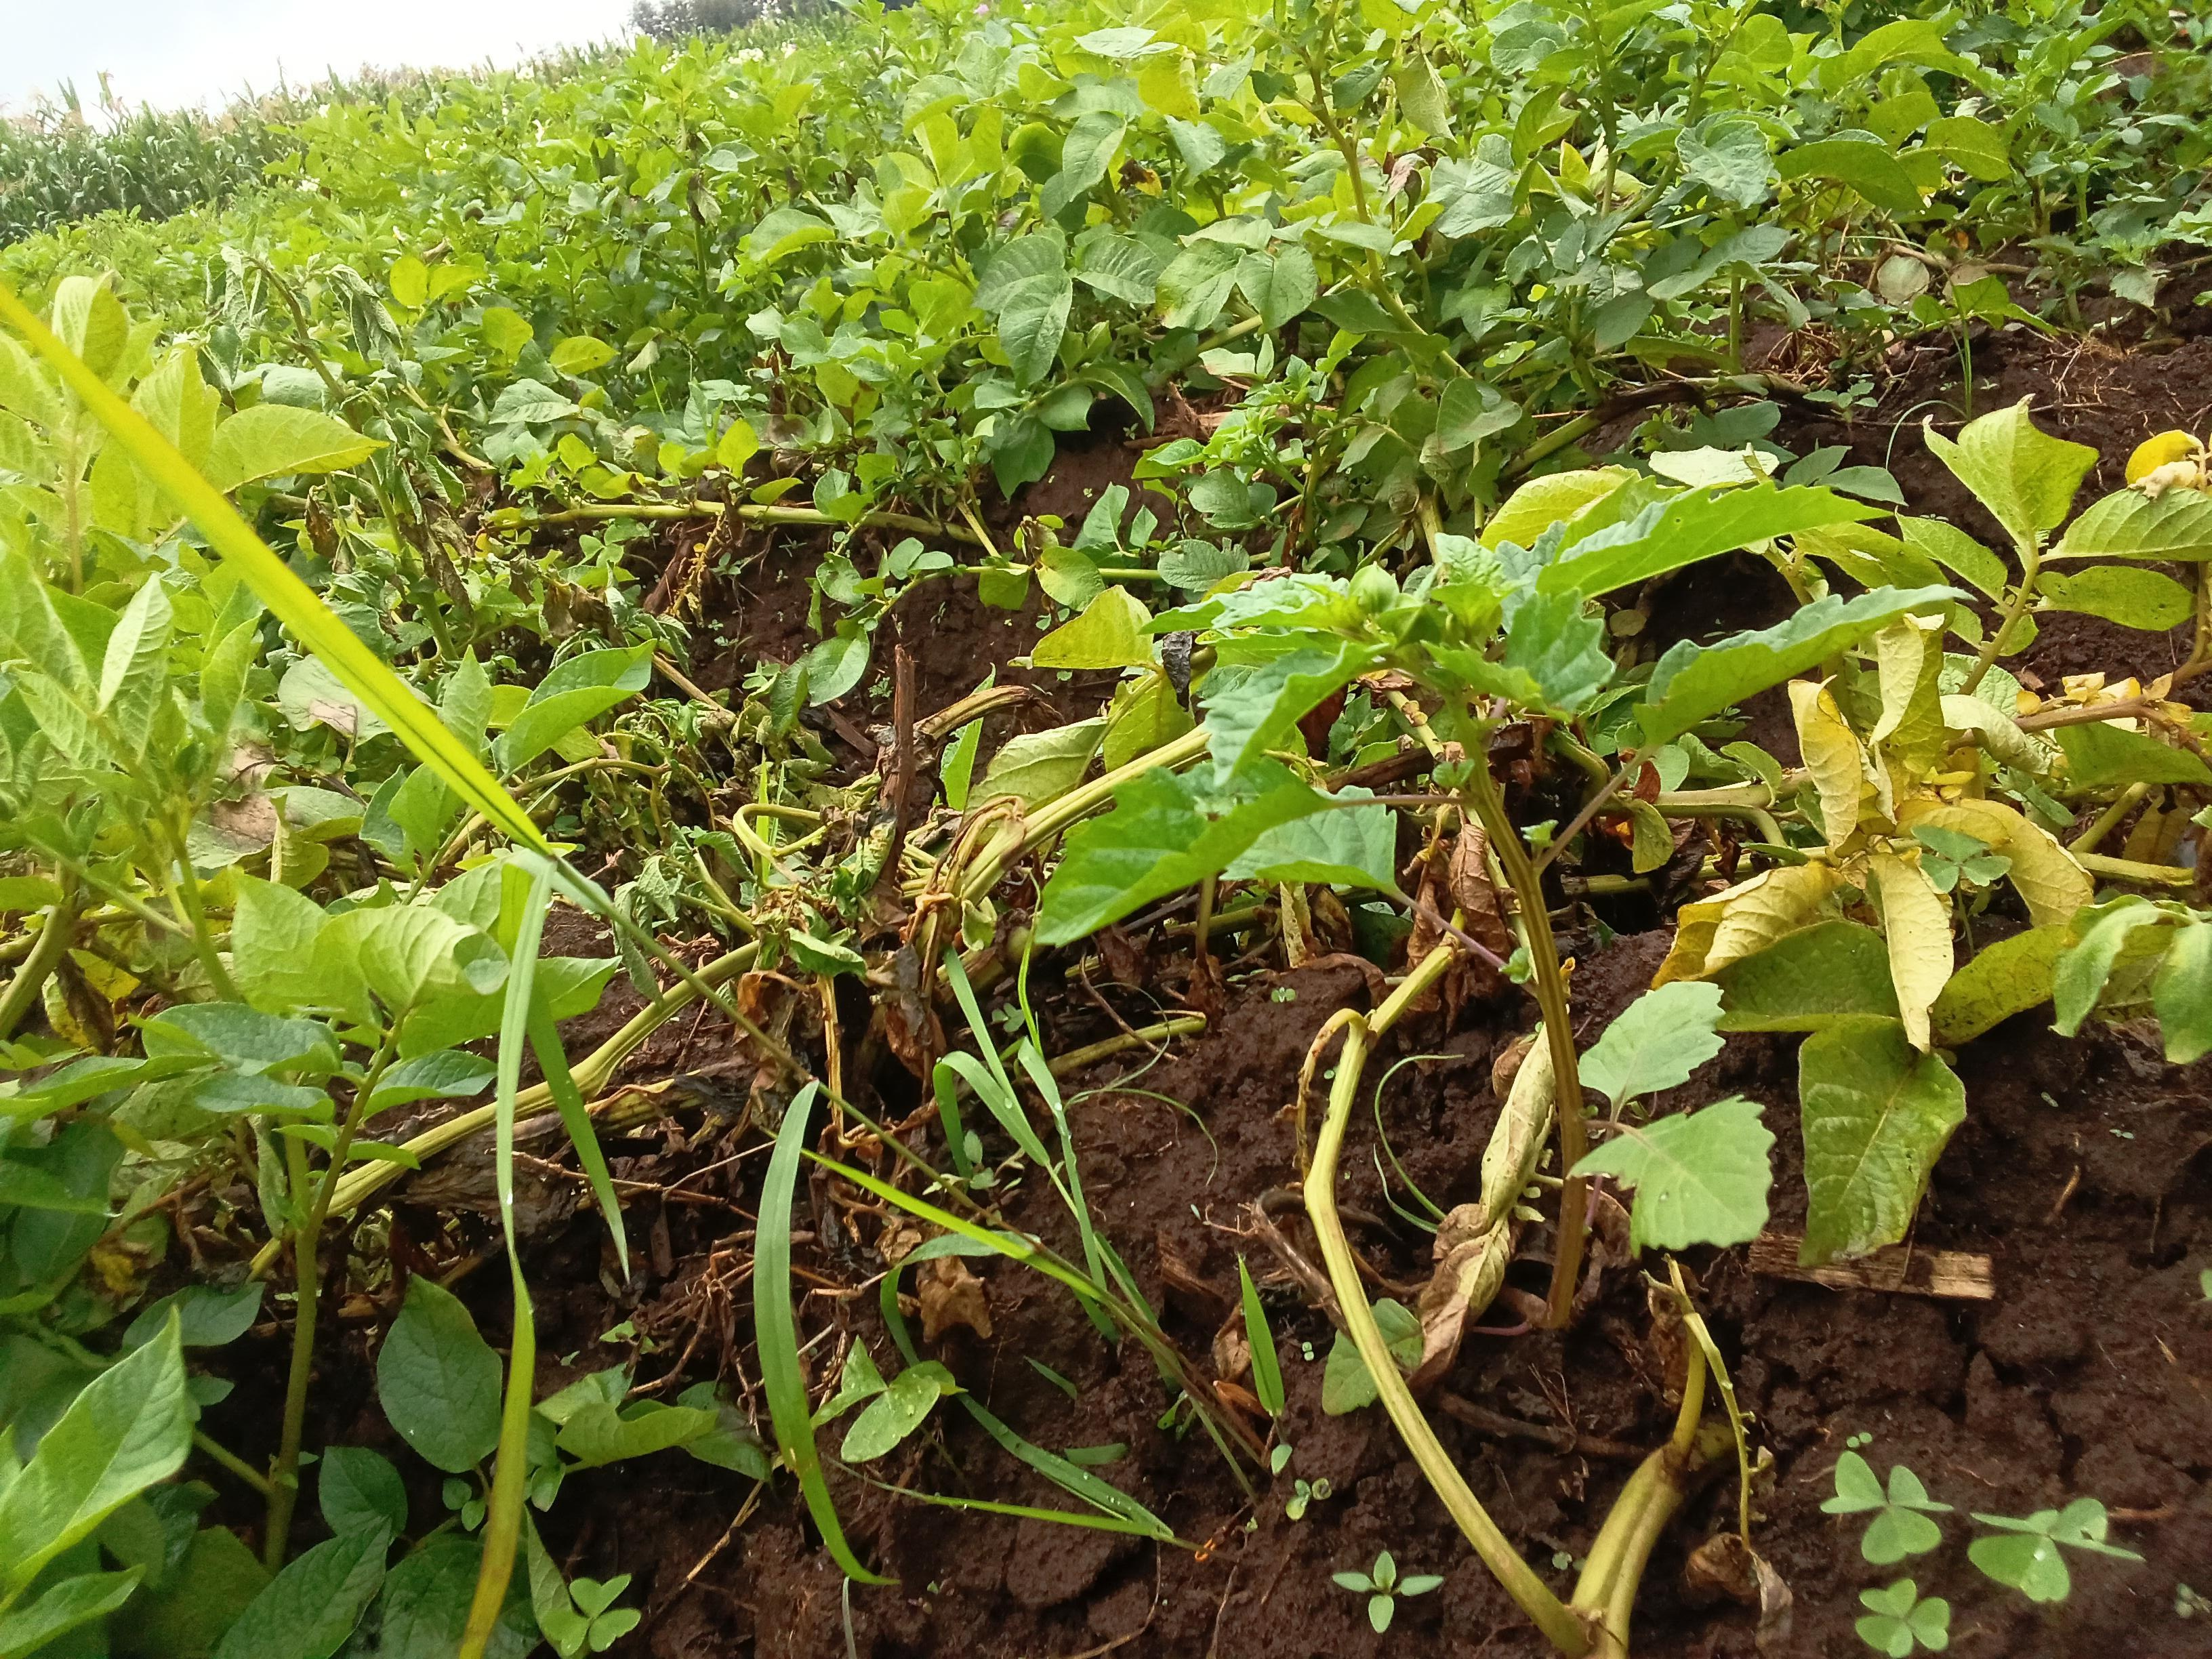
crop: potato
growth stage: vegetative
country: Kenya
